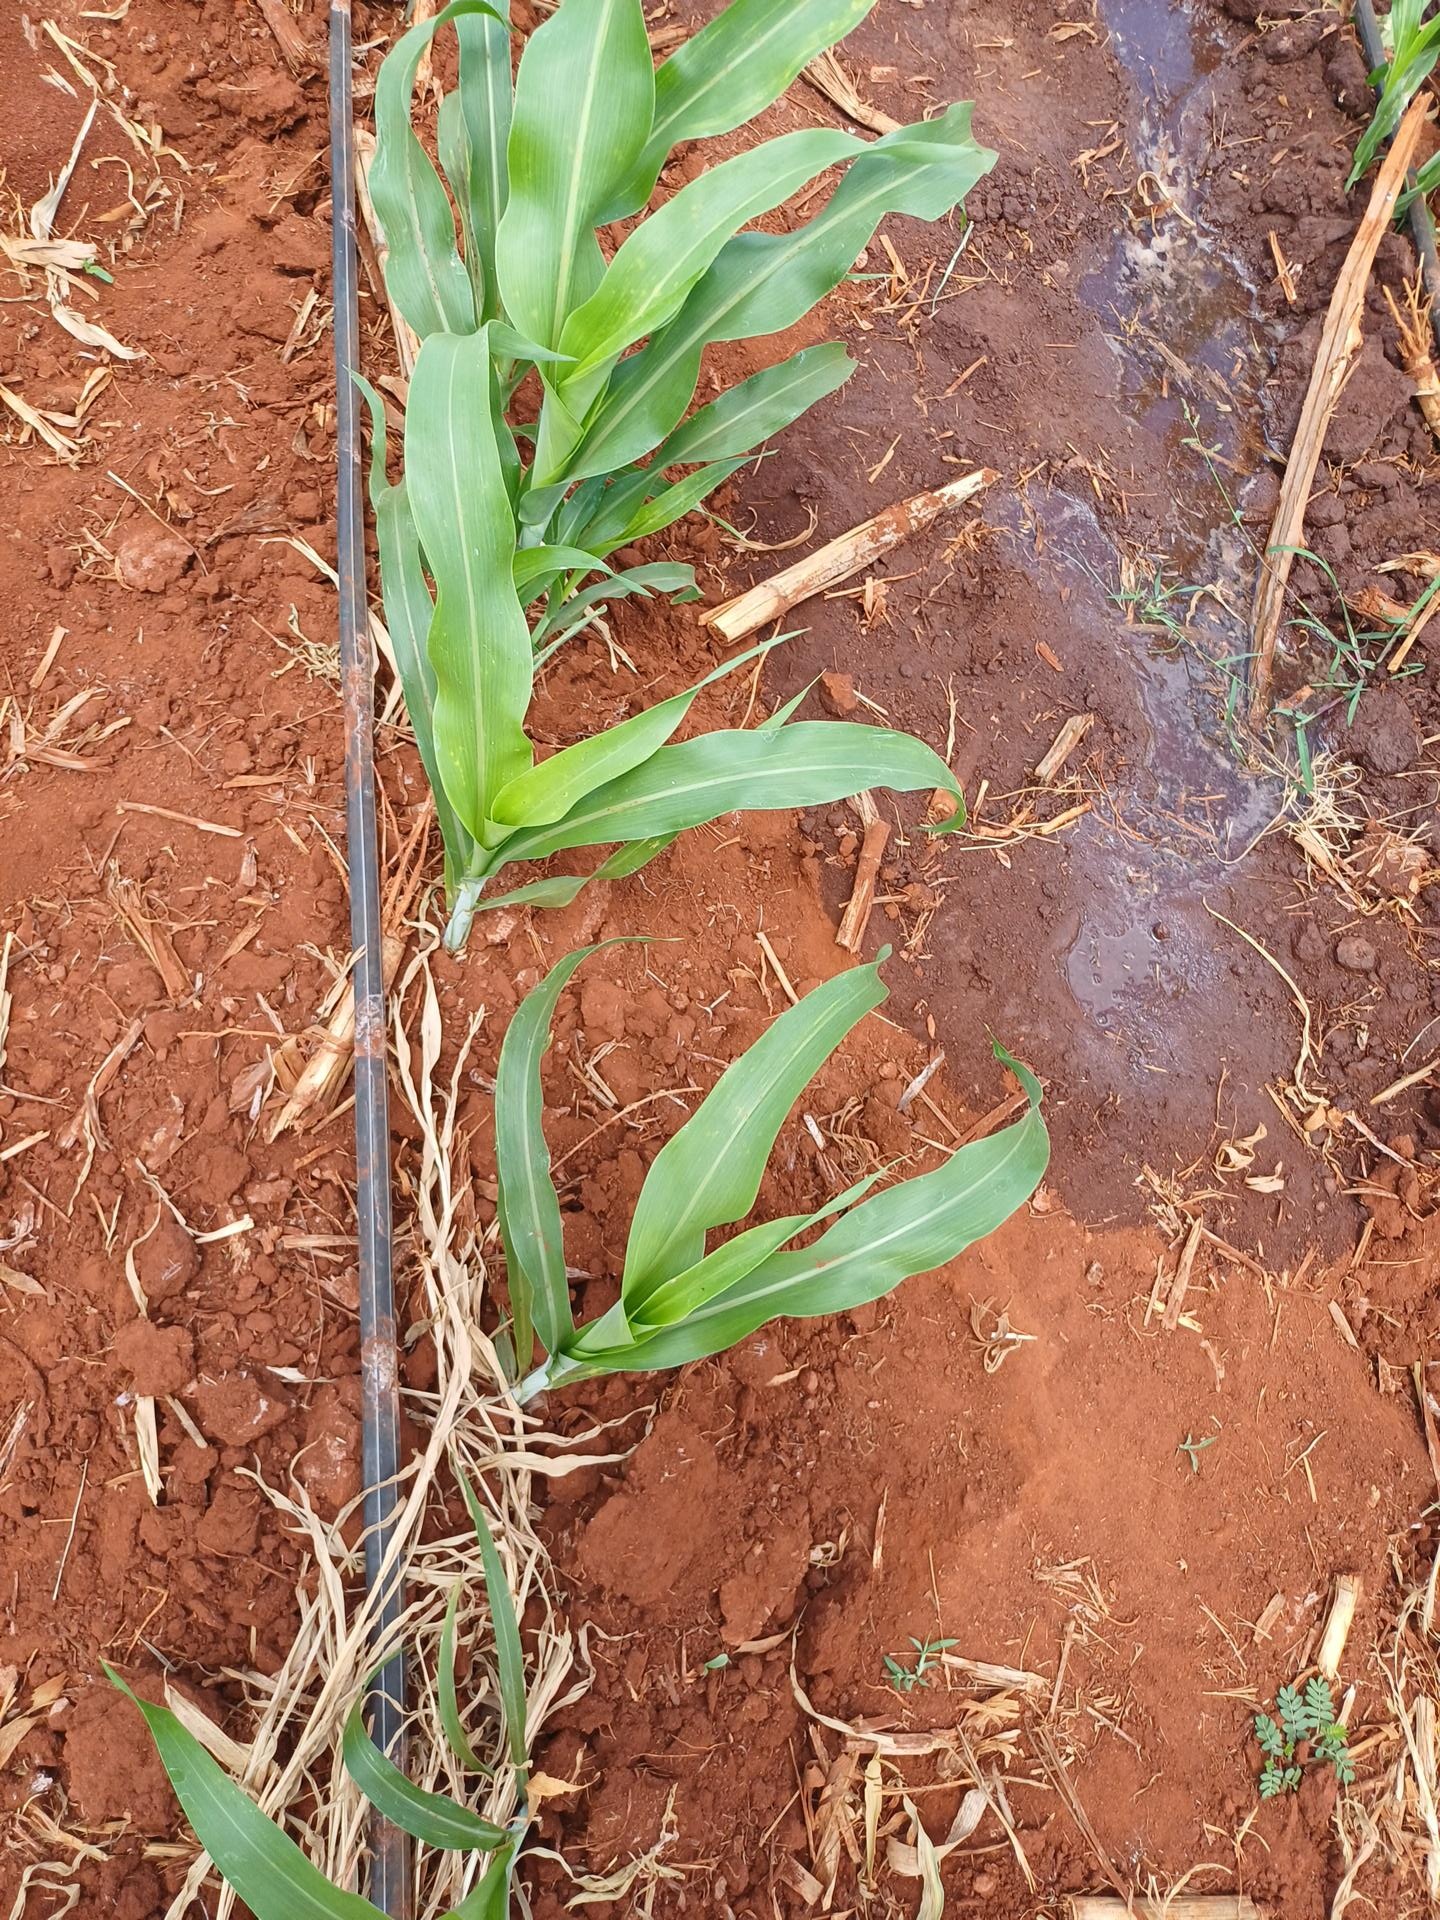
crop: sorghum
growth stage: vegetative
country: Kenya
